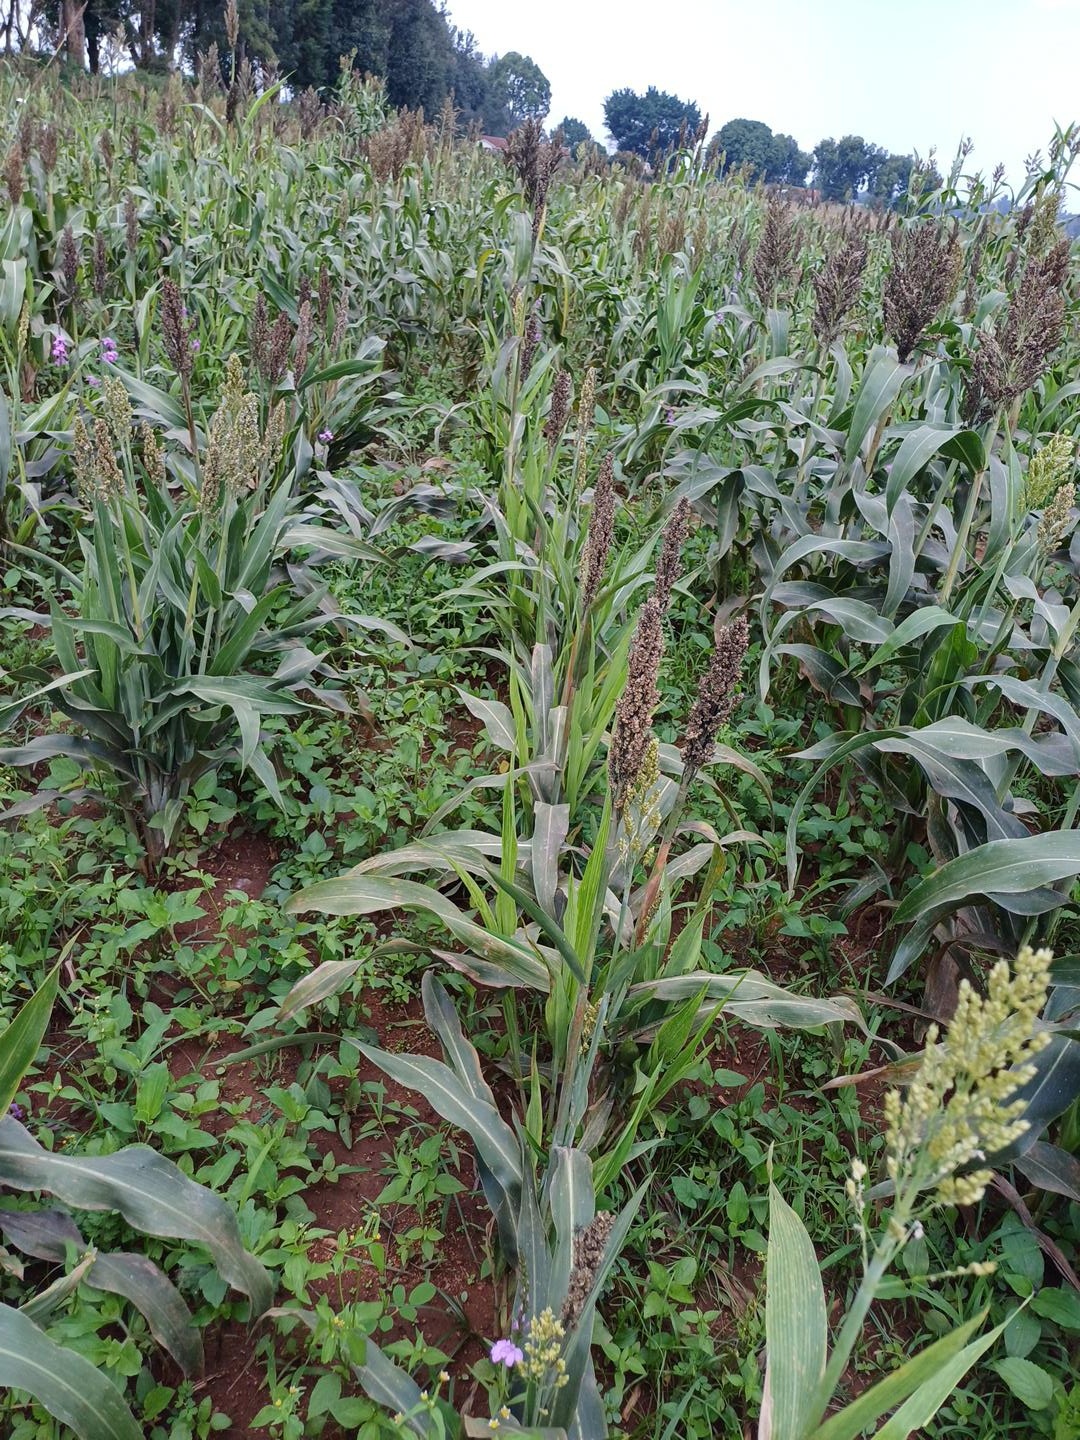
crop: sorghum
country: Kenya
